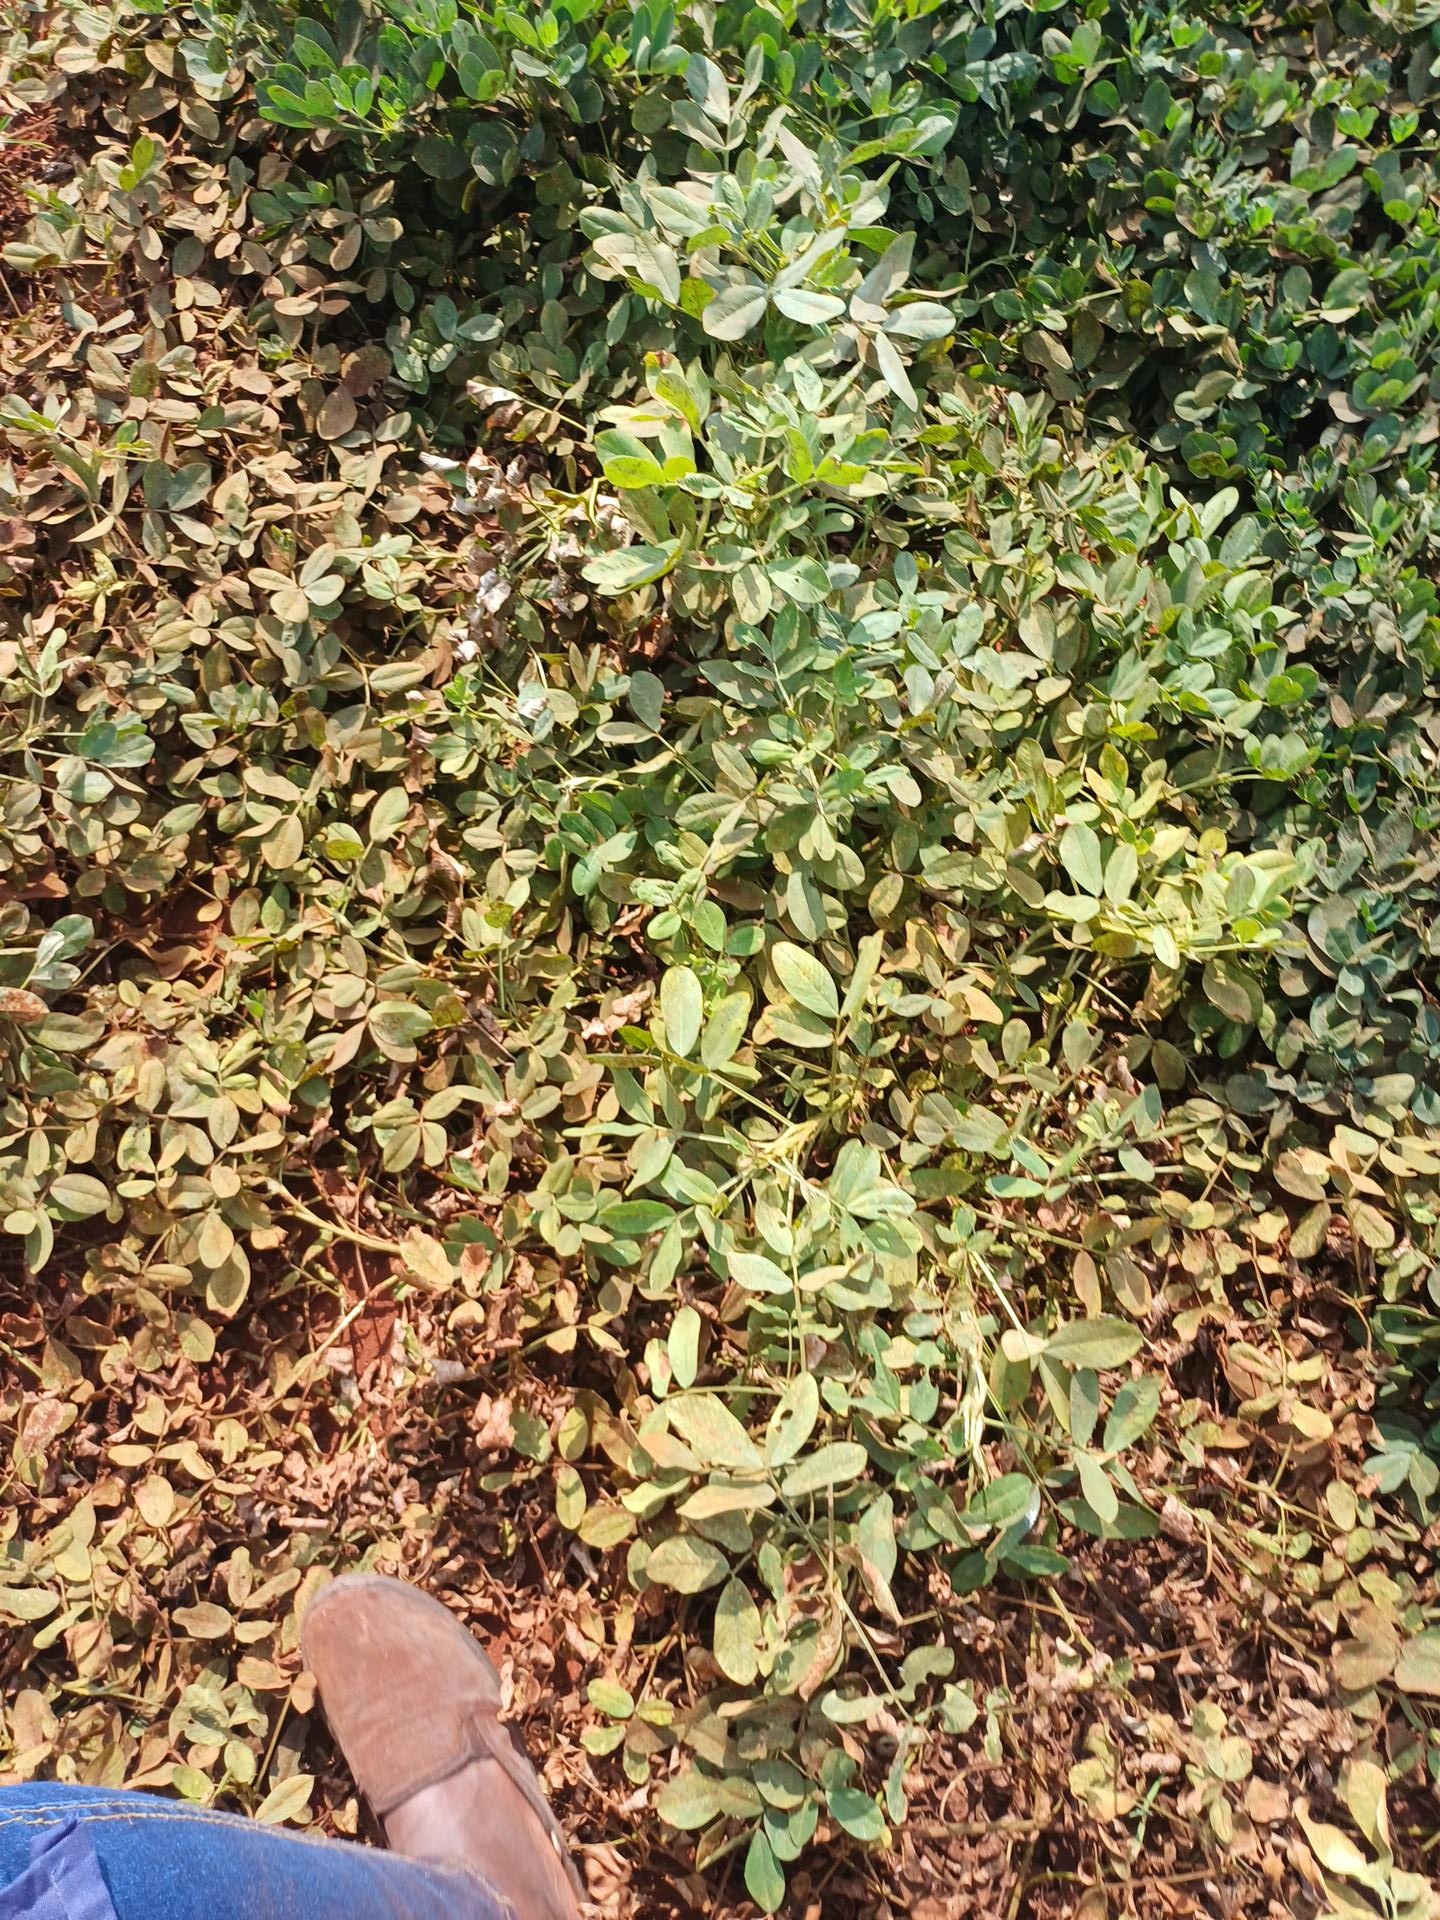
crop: groundnut
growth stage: maturity
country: Kenya
